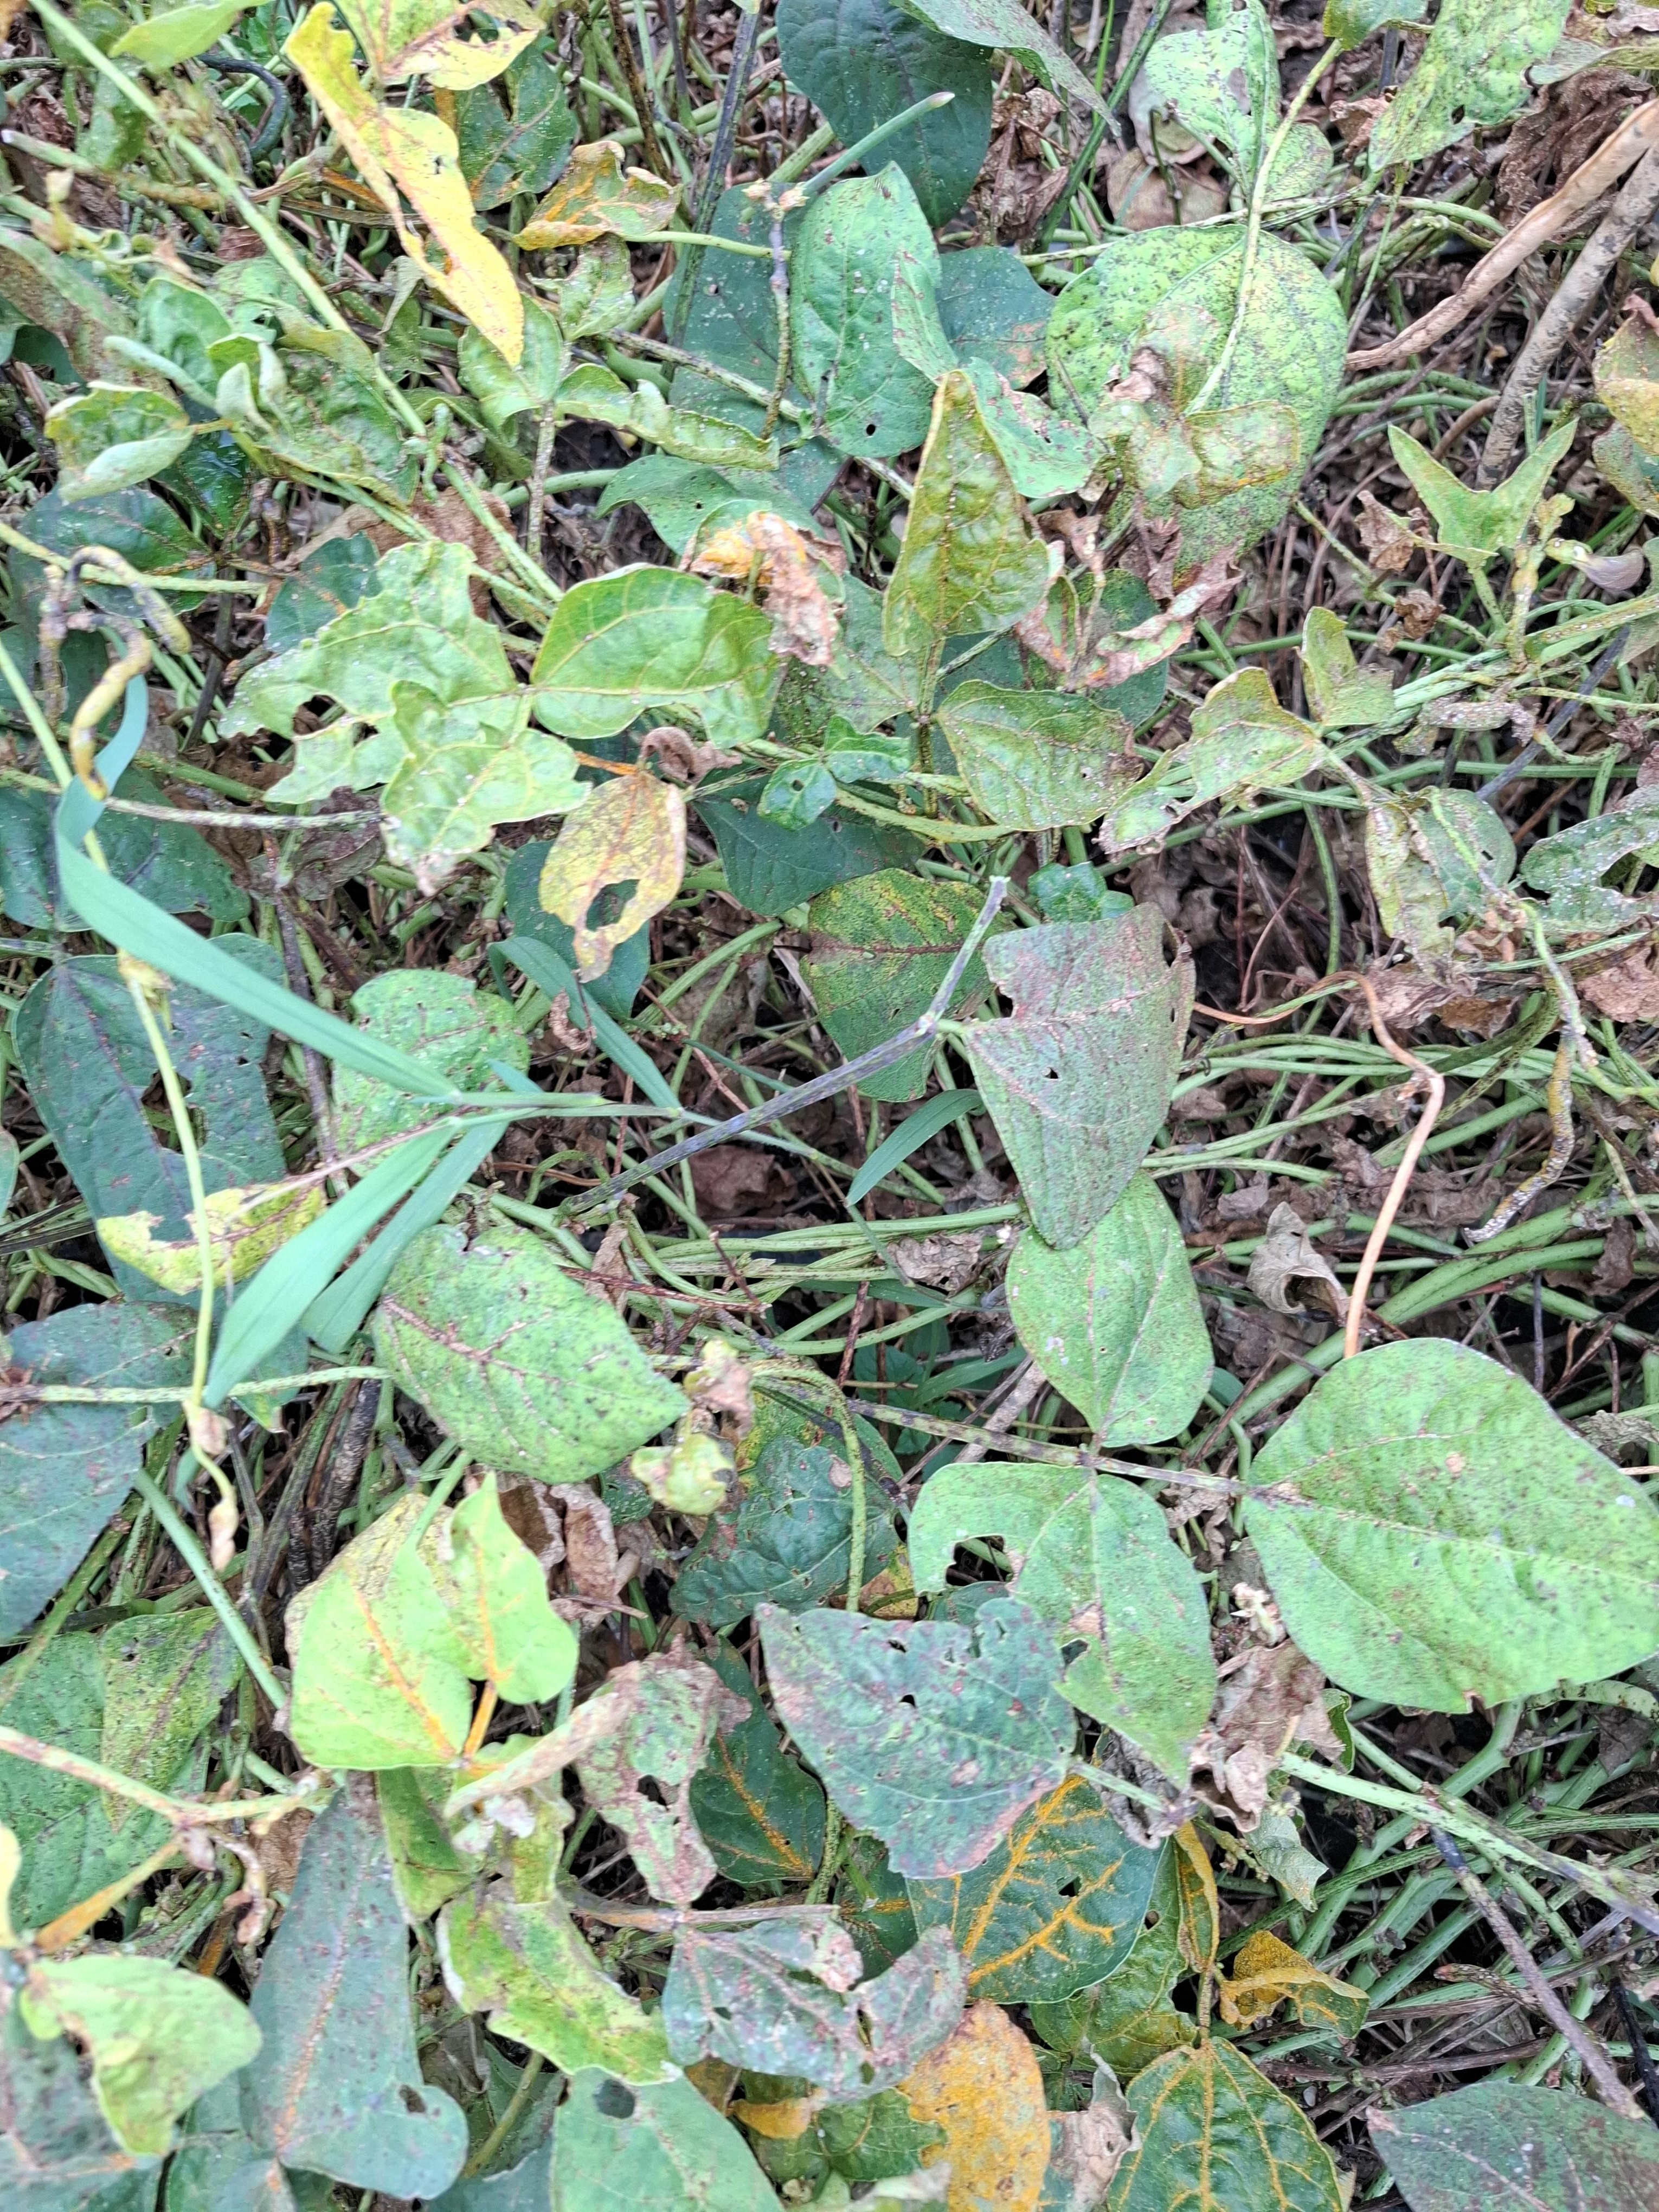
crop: cowpea
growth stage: development pod
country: Tanzania
